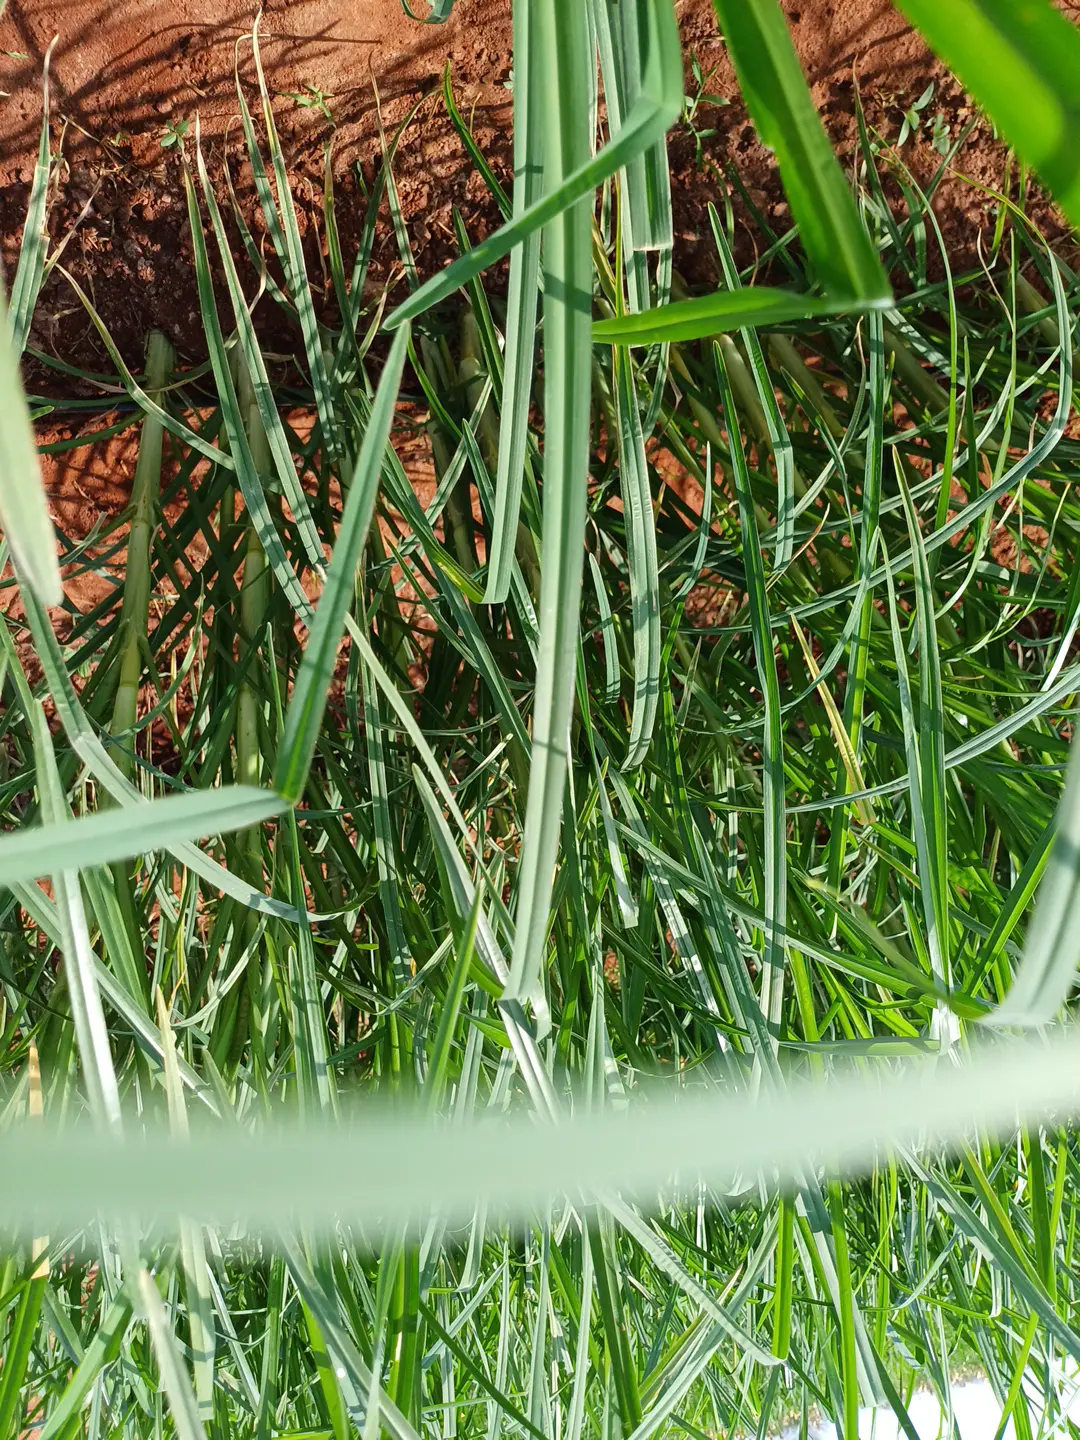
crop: finger millet
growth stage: flowering
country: Kenya
